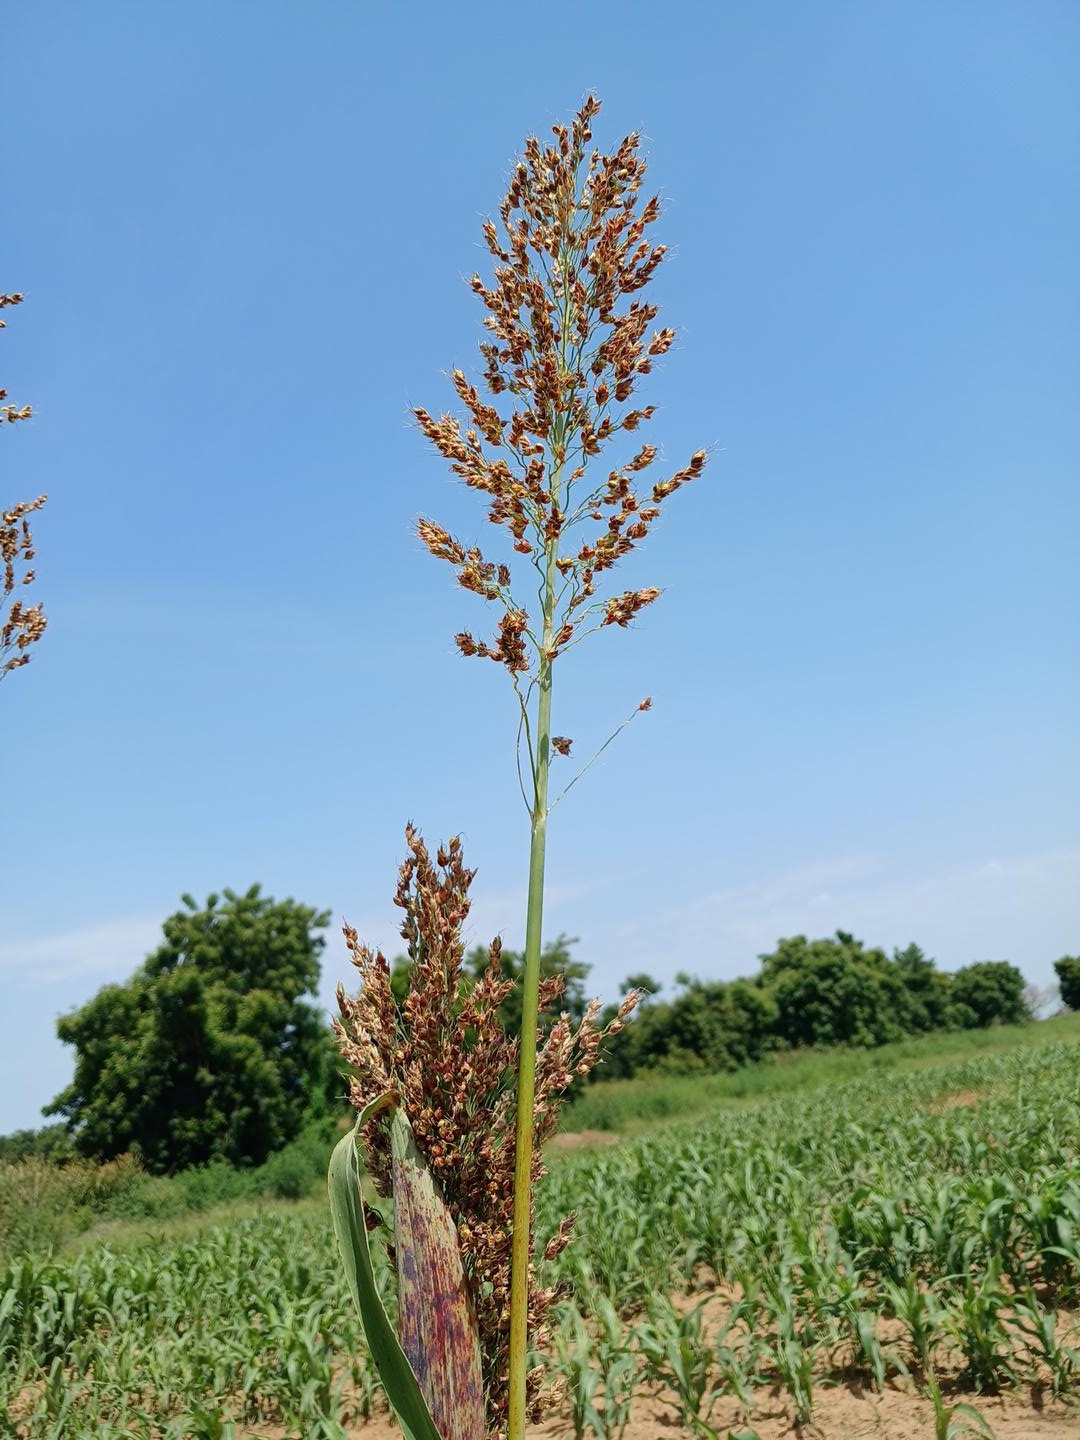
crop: sorghum
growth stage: filling grain
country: Senegal
